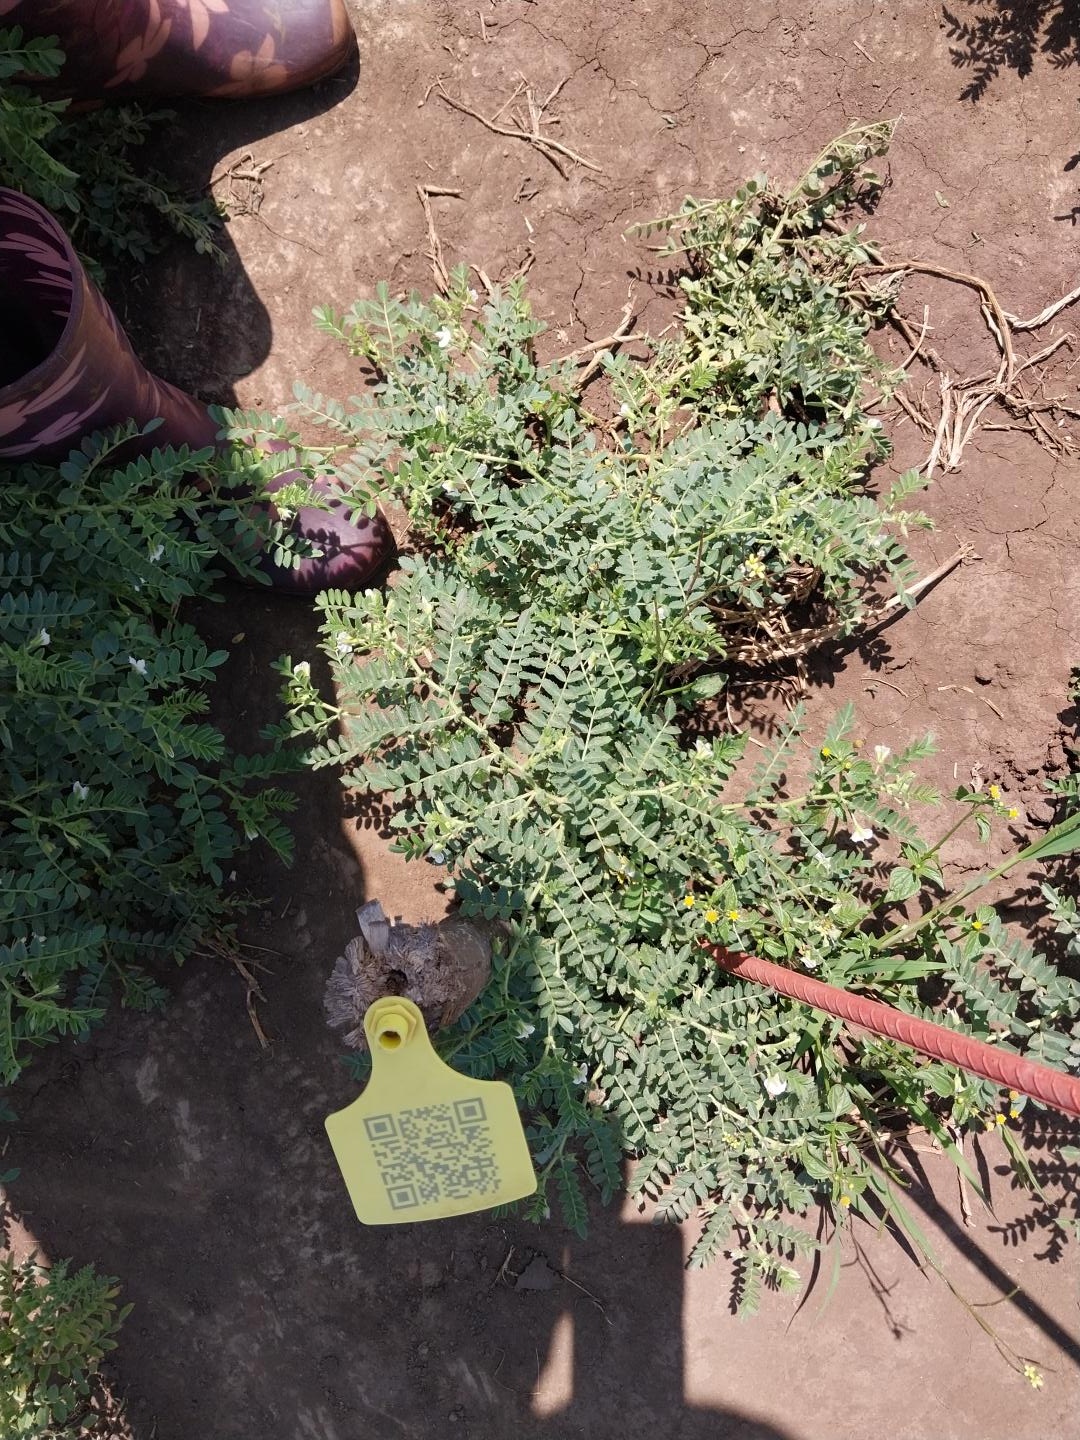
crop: chickpea
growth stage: development pod
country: Tanzania
